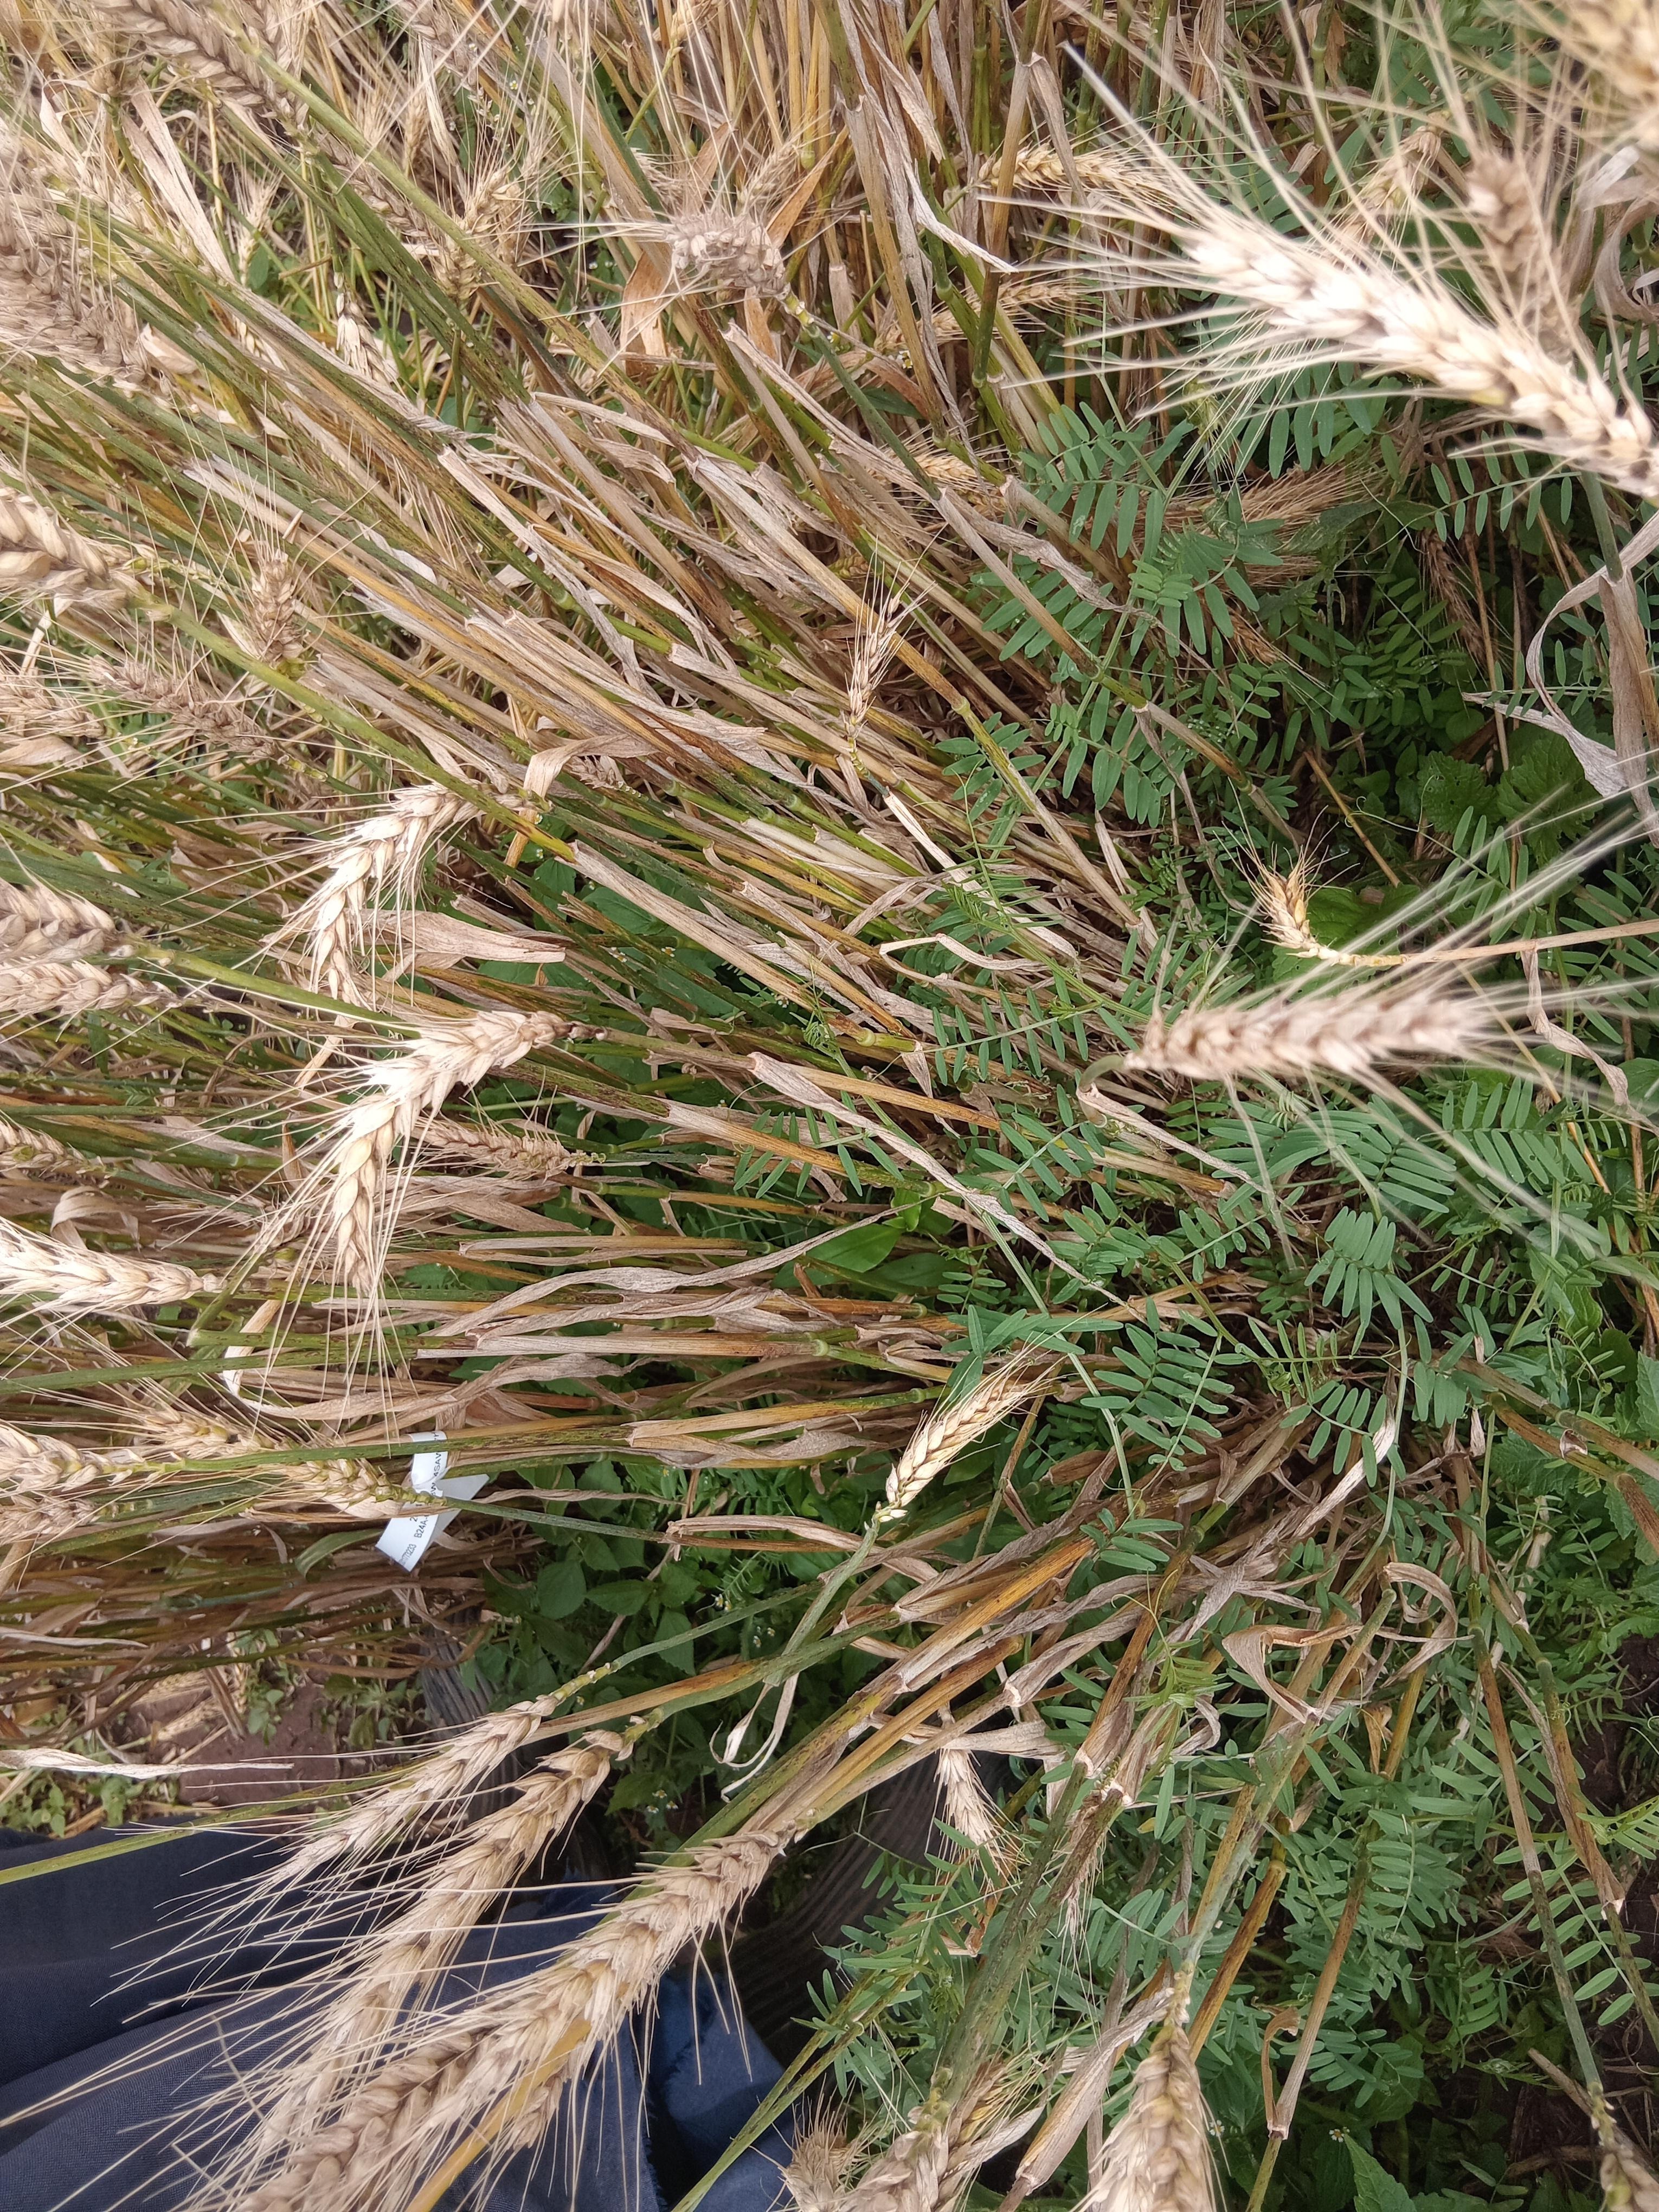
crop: wheat
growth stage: maturity
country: Kenya
